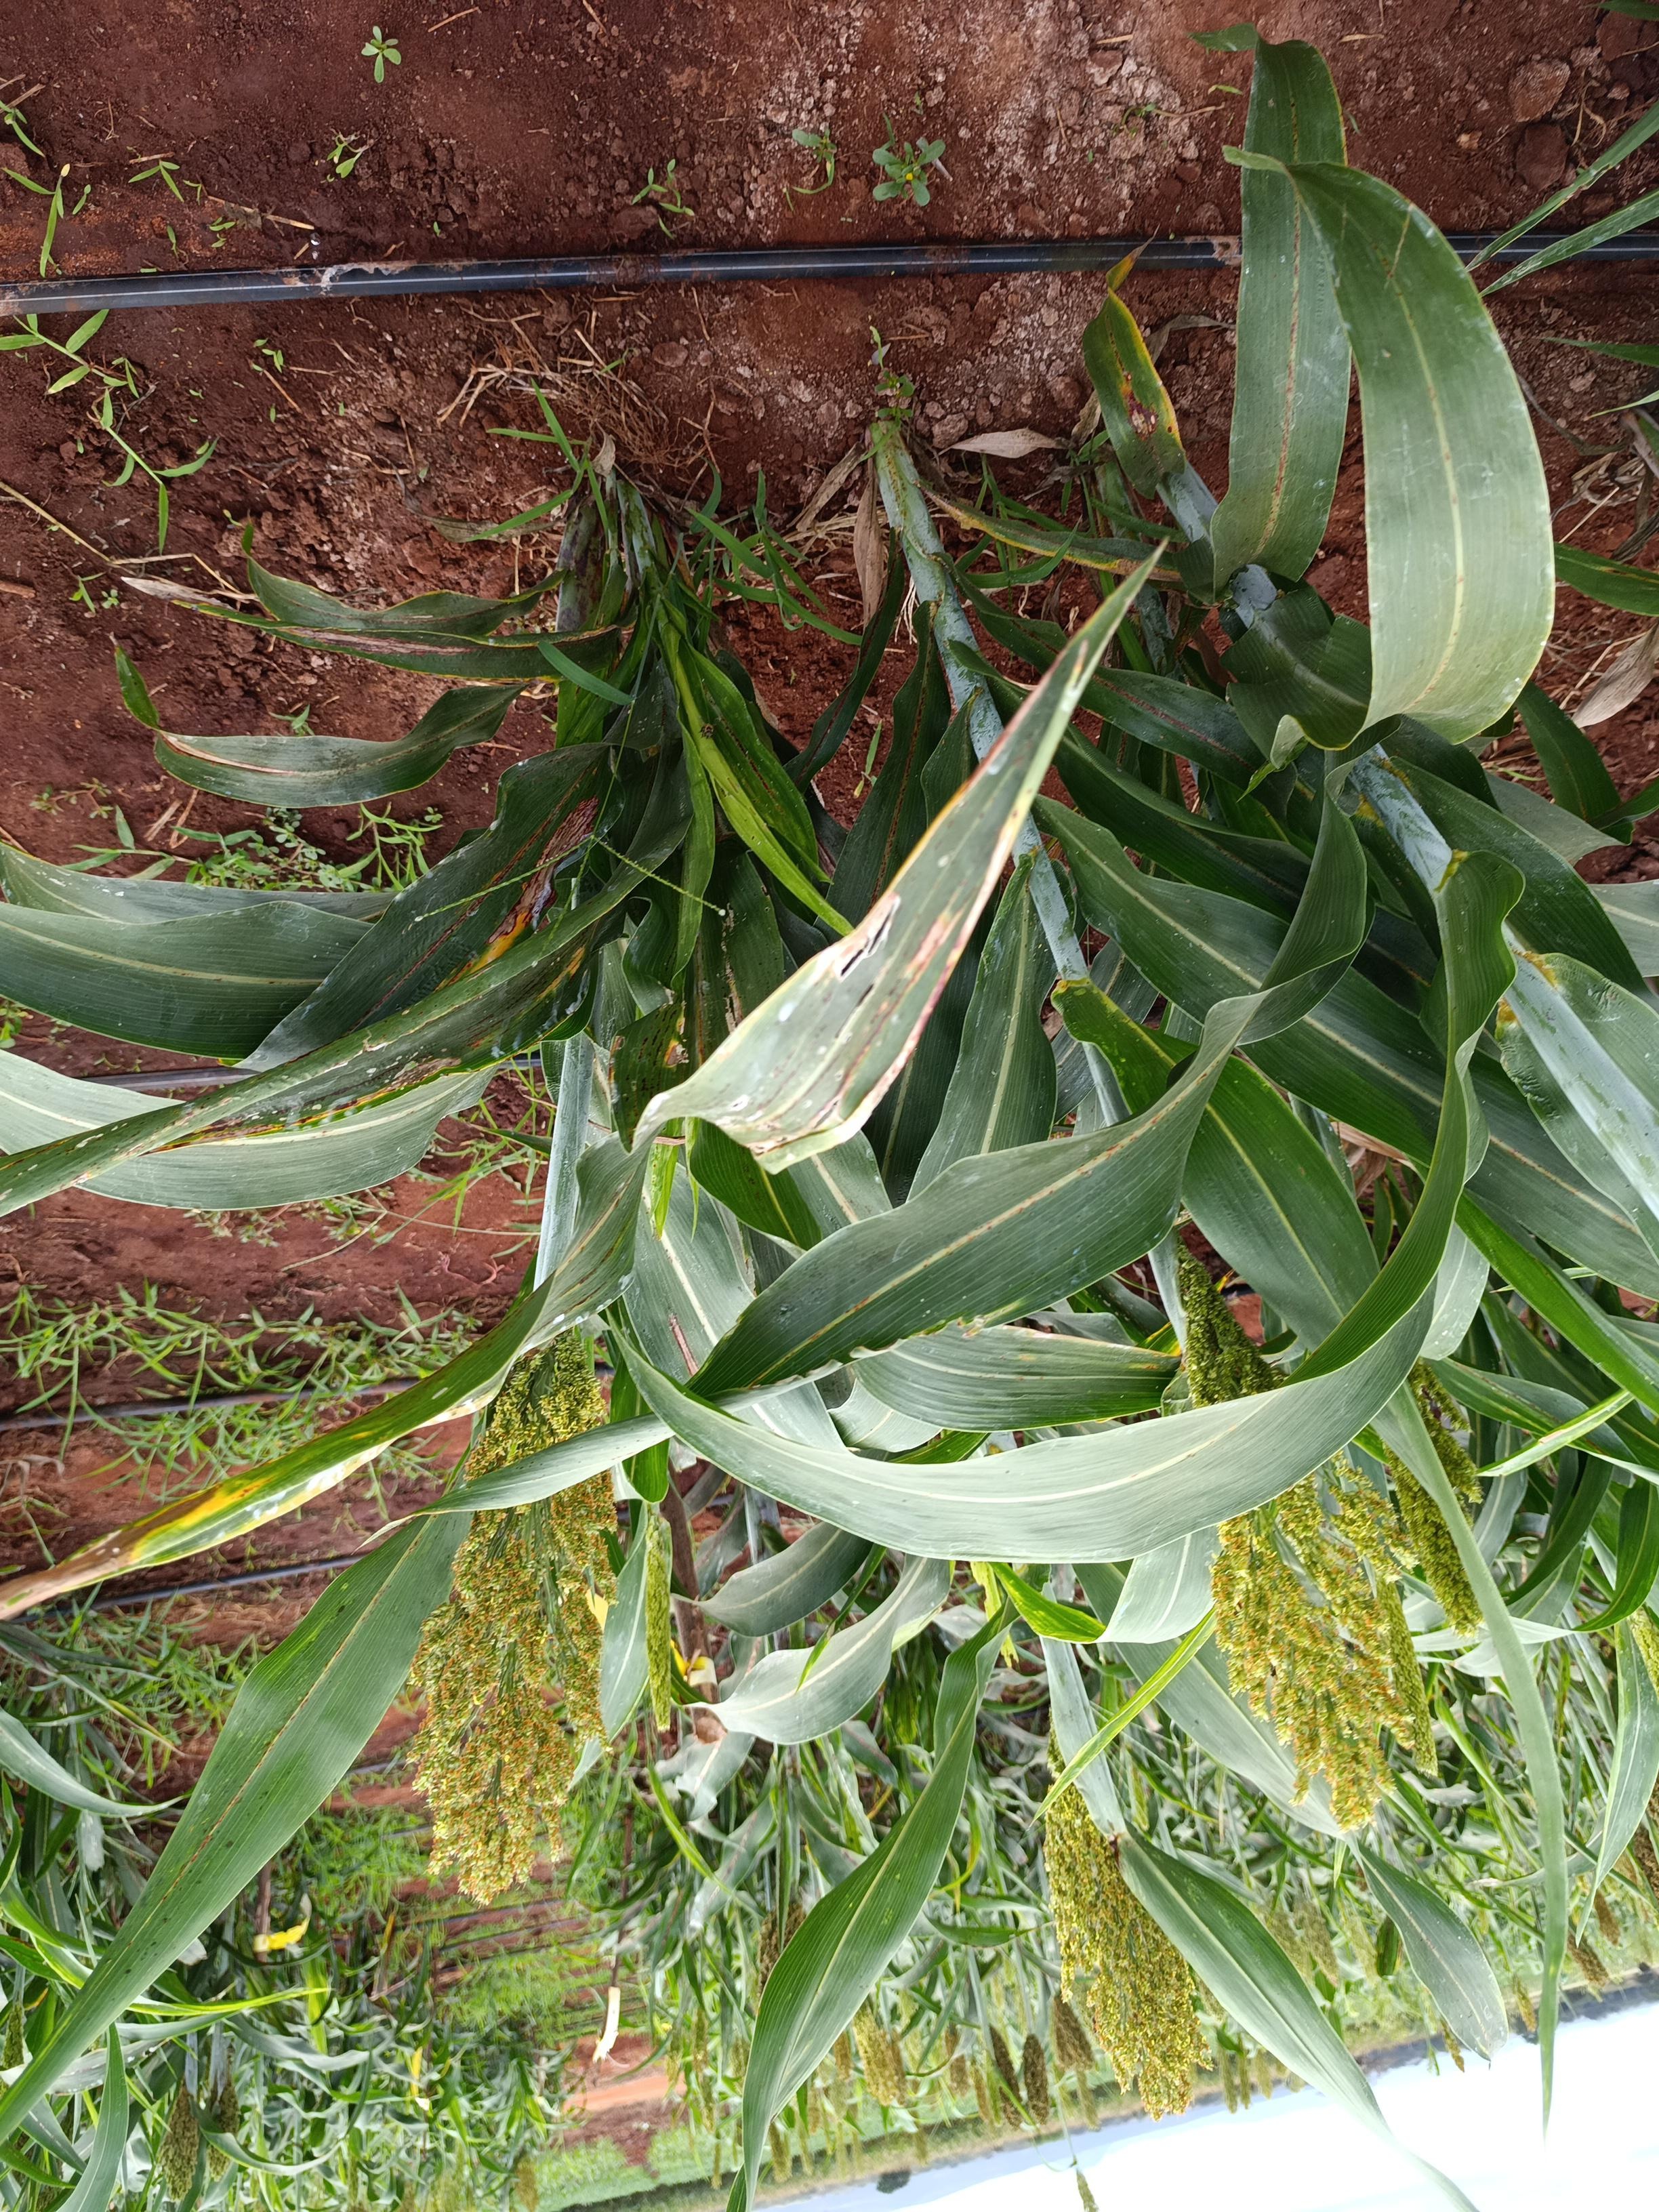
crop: sorghum
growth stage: flowering
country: Kenya
